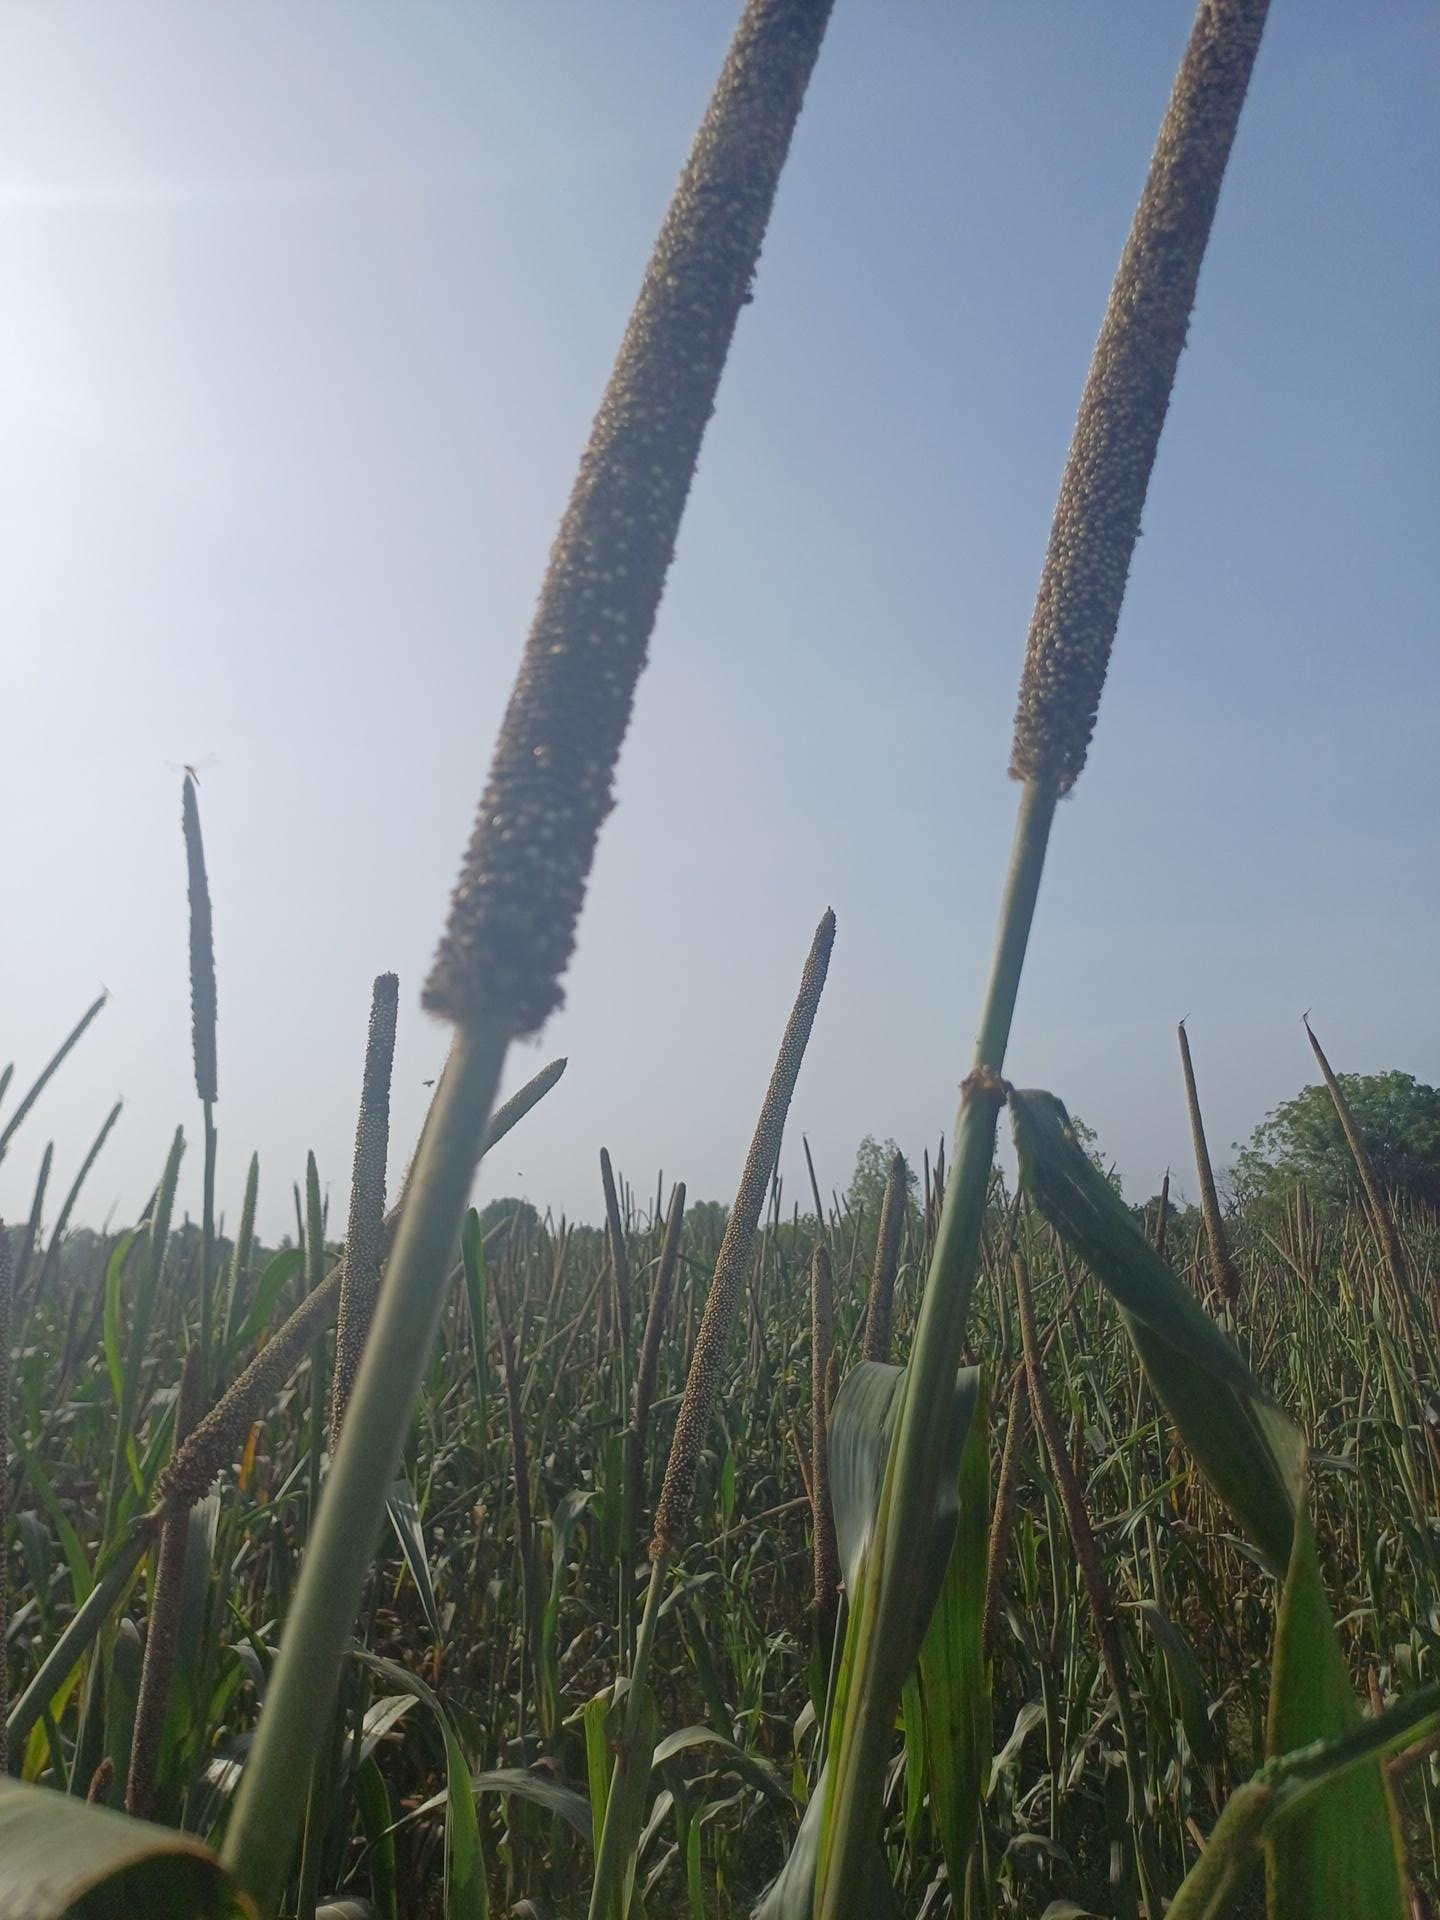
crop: pearl millet
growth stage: filling grain
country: Senegal
